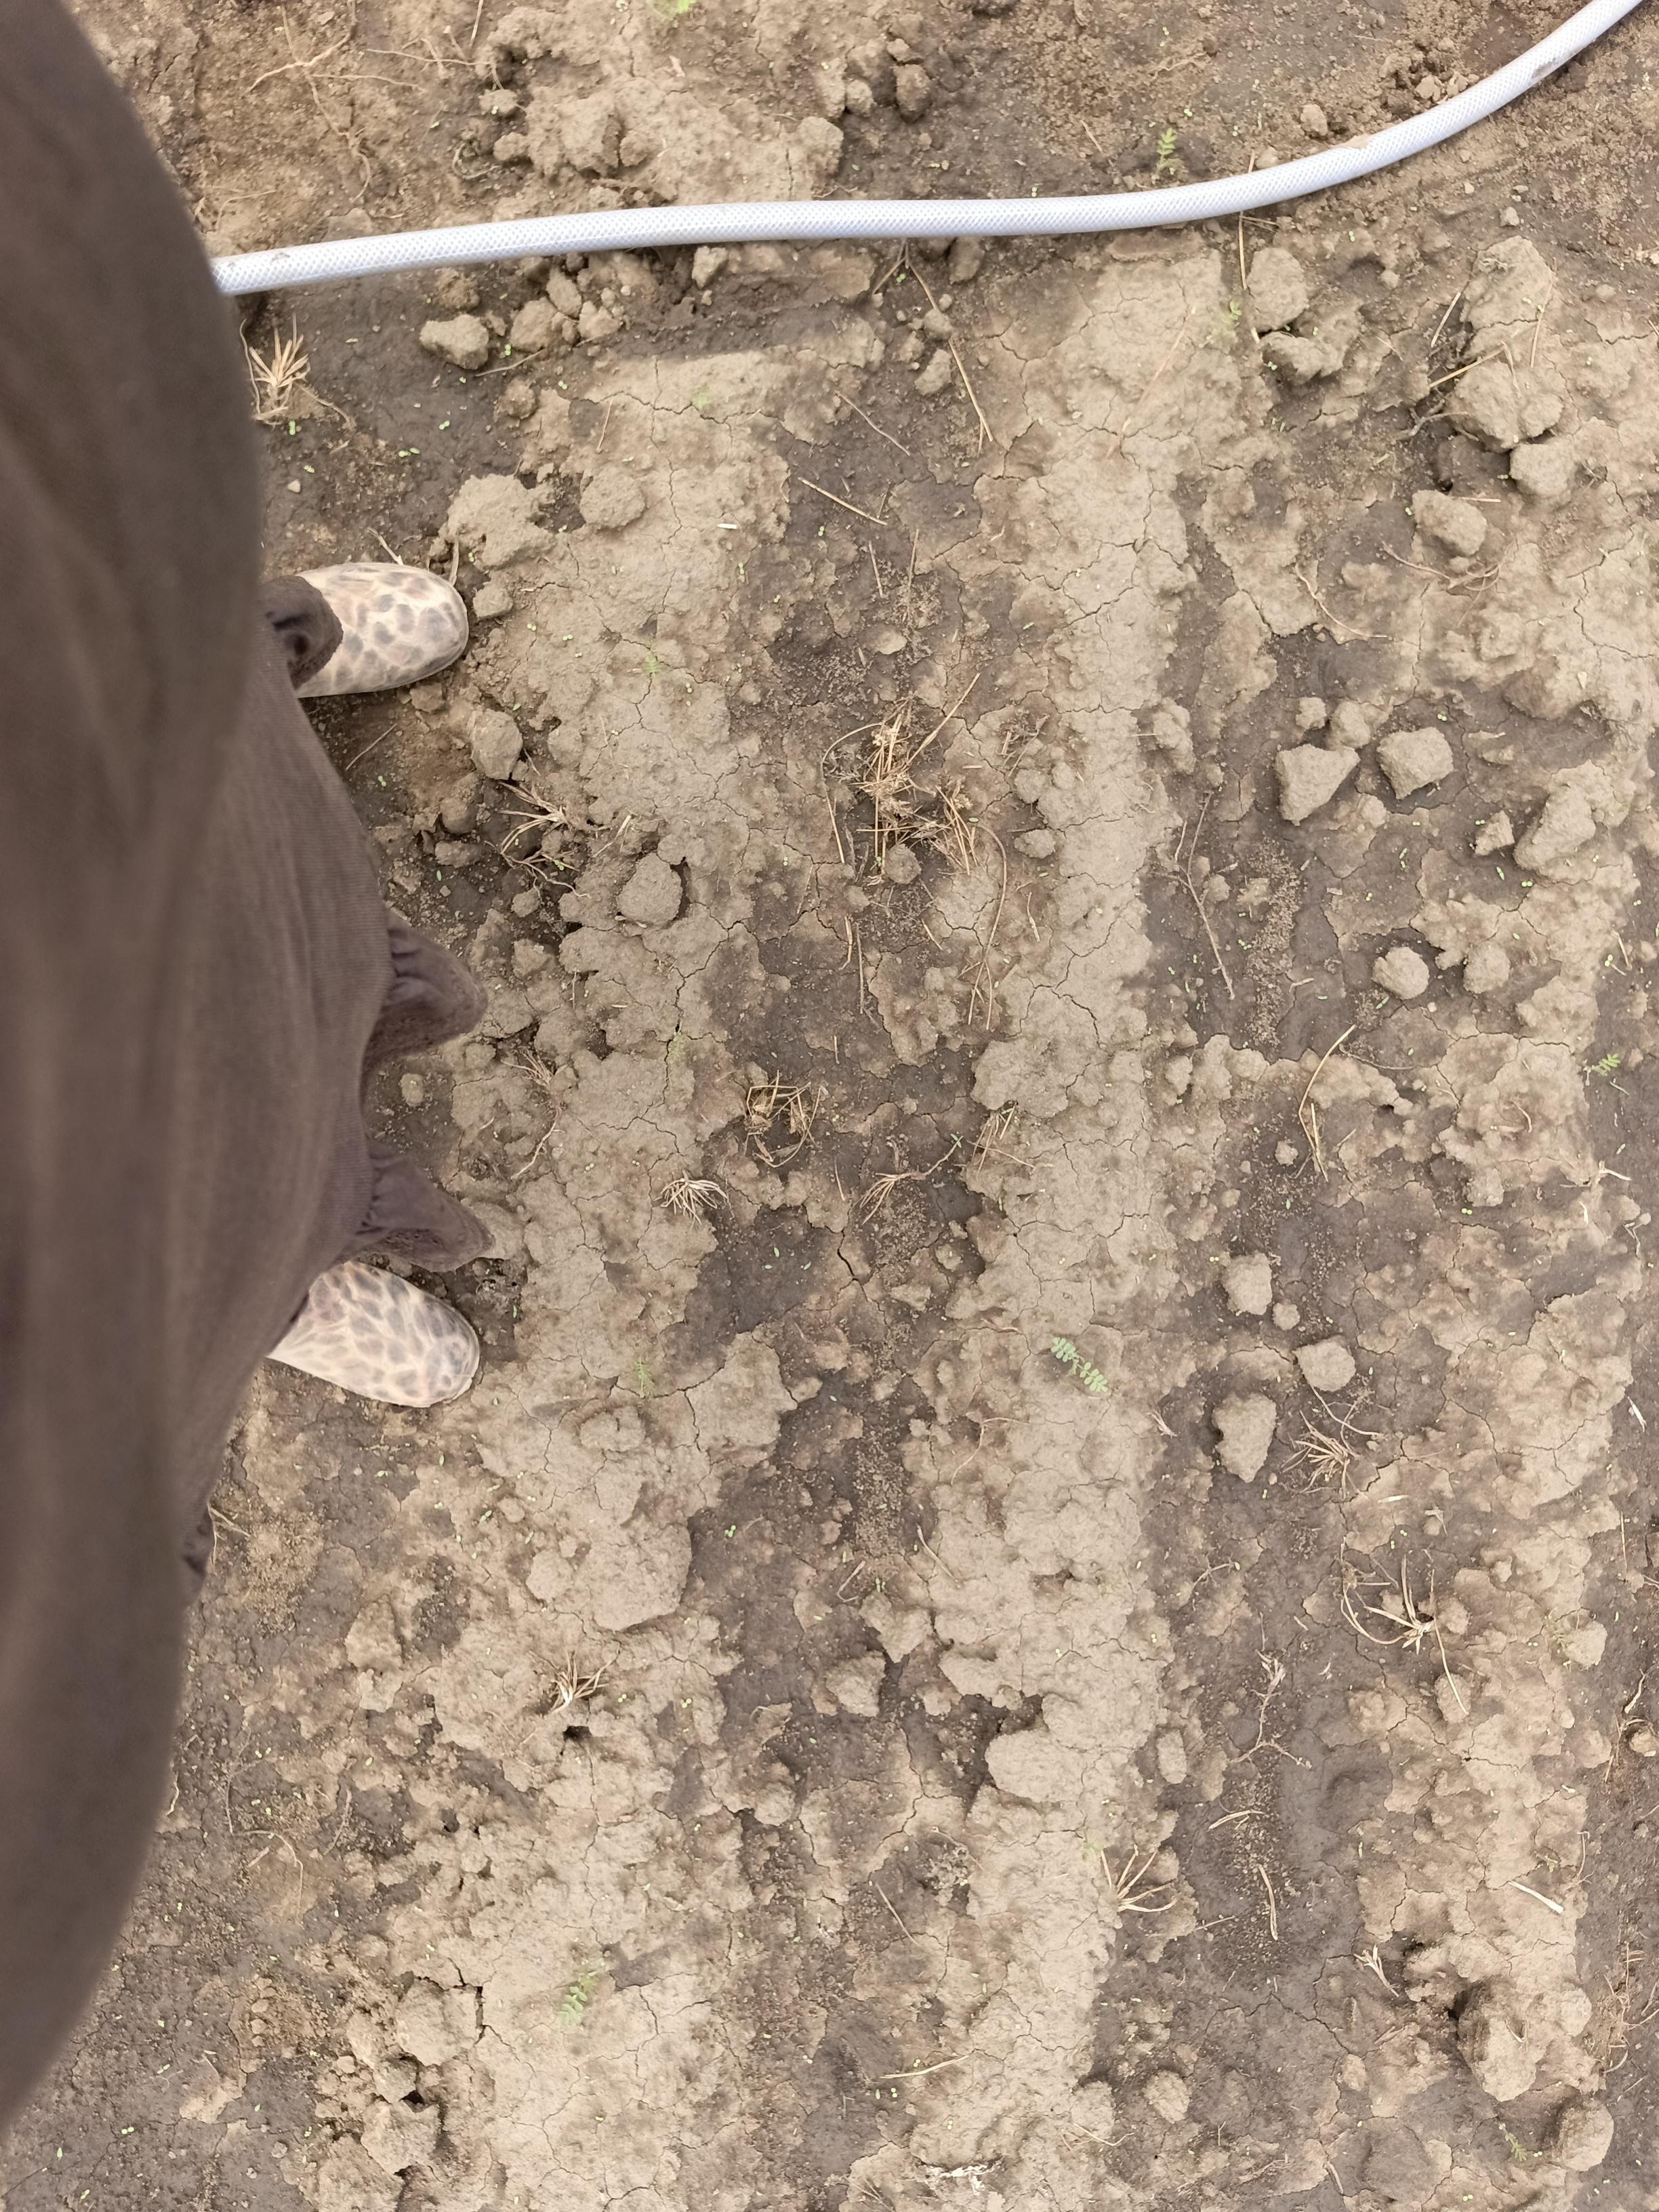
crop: chickpea
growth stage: emergence
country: Tanzania
